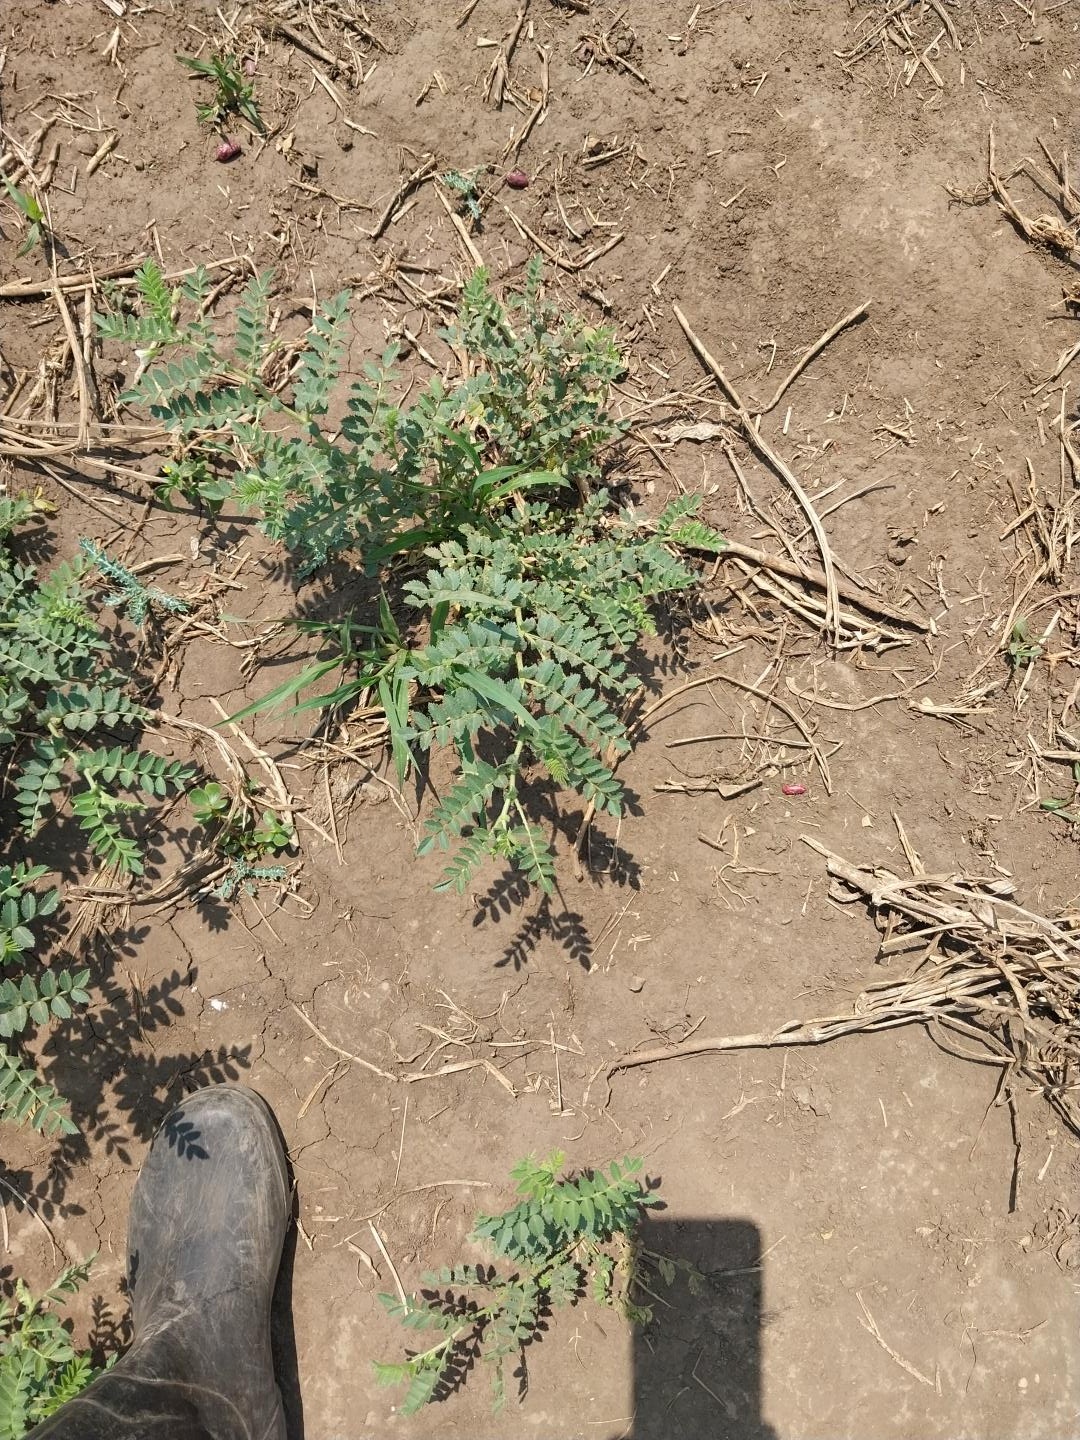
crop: chickpea
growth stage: flowering
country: Tanzania
